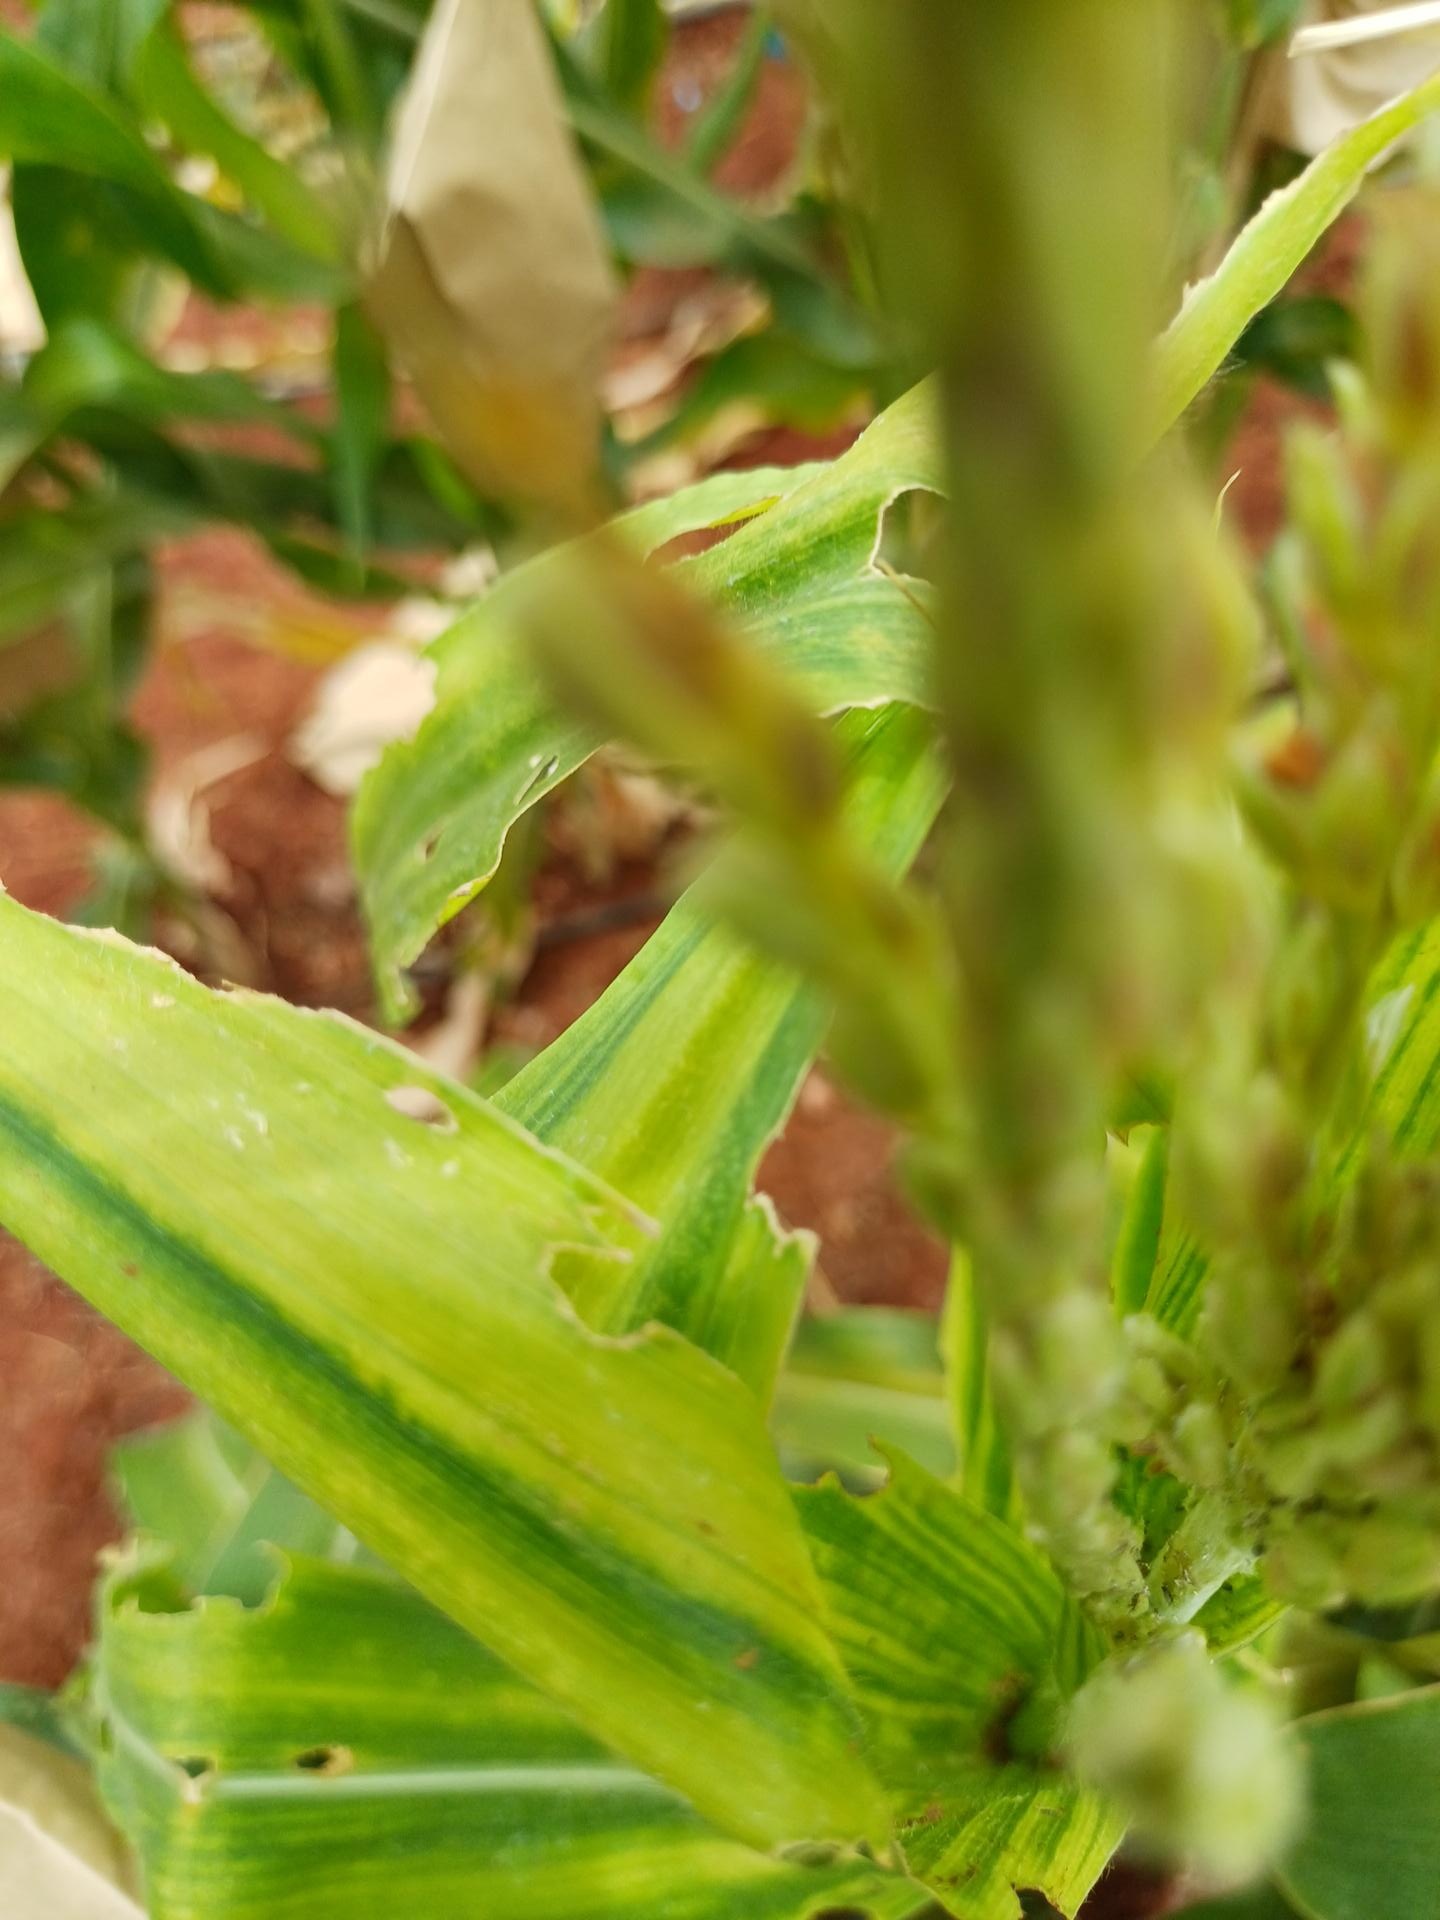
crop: maize
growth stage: flowering
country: Kenya
